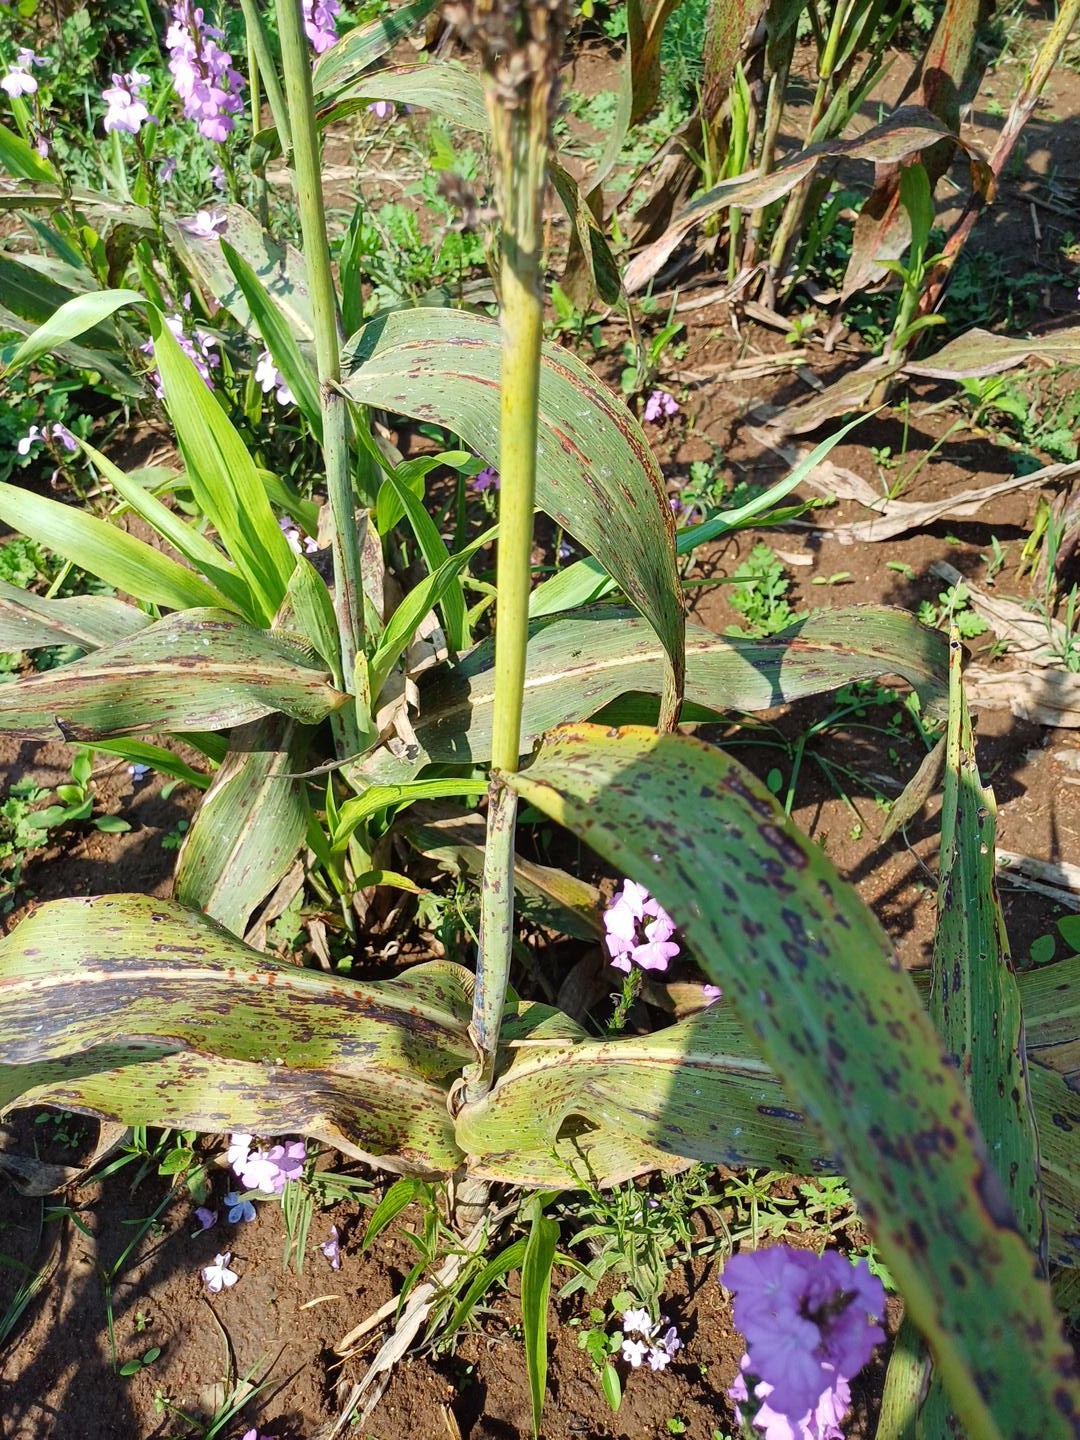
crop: sorghum
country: Kenya
